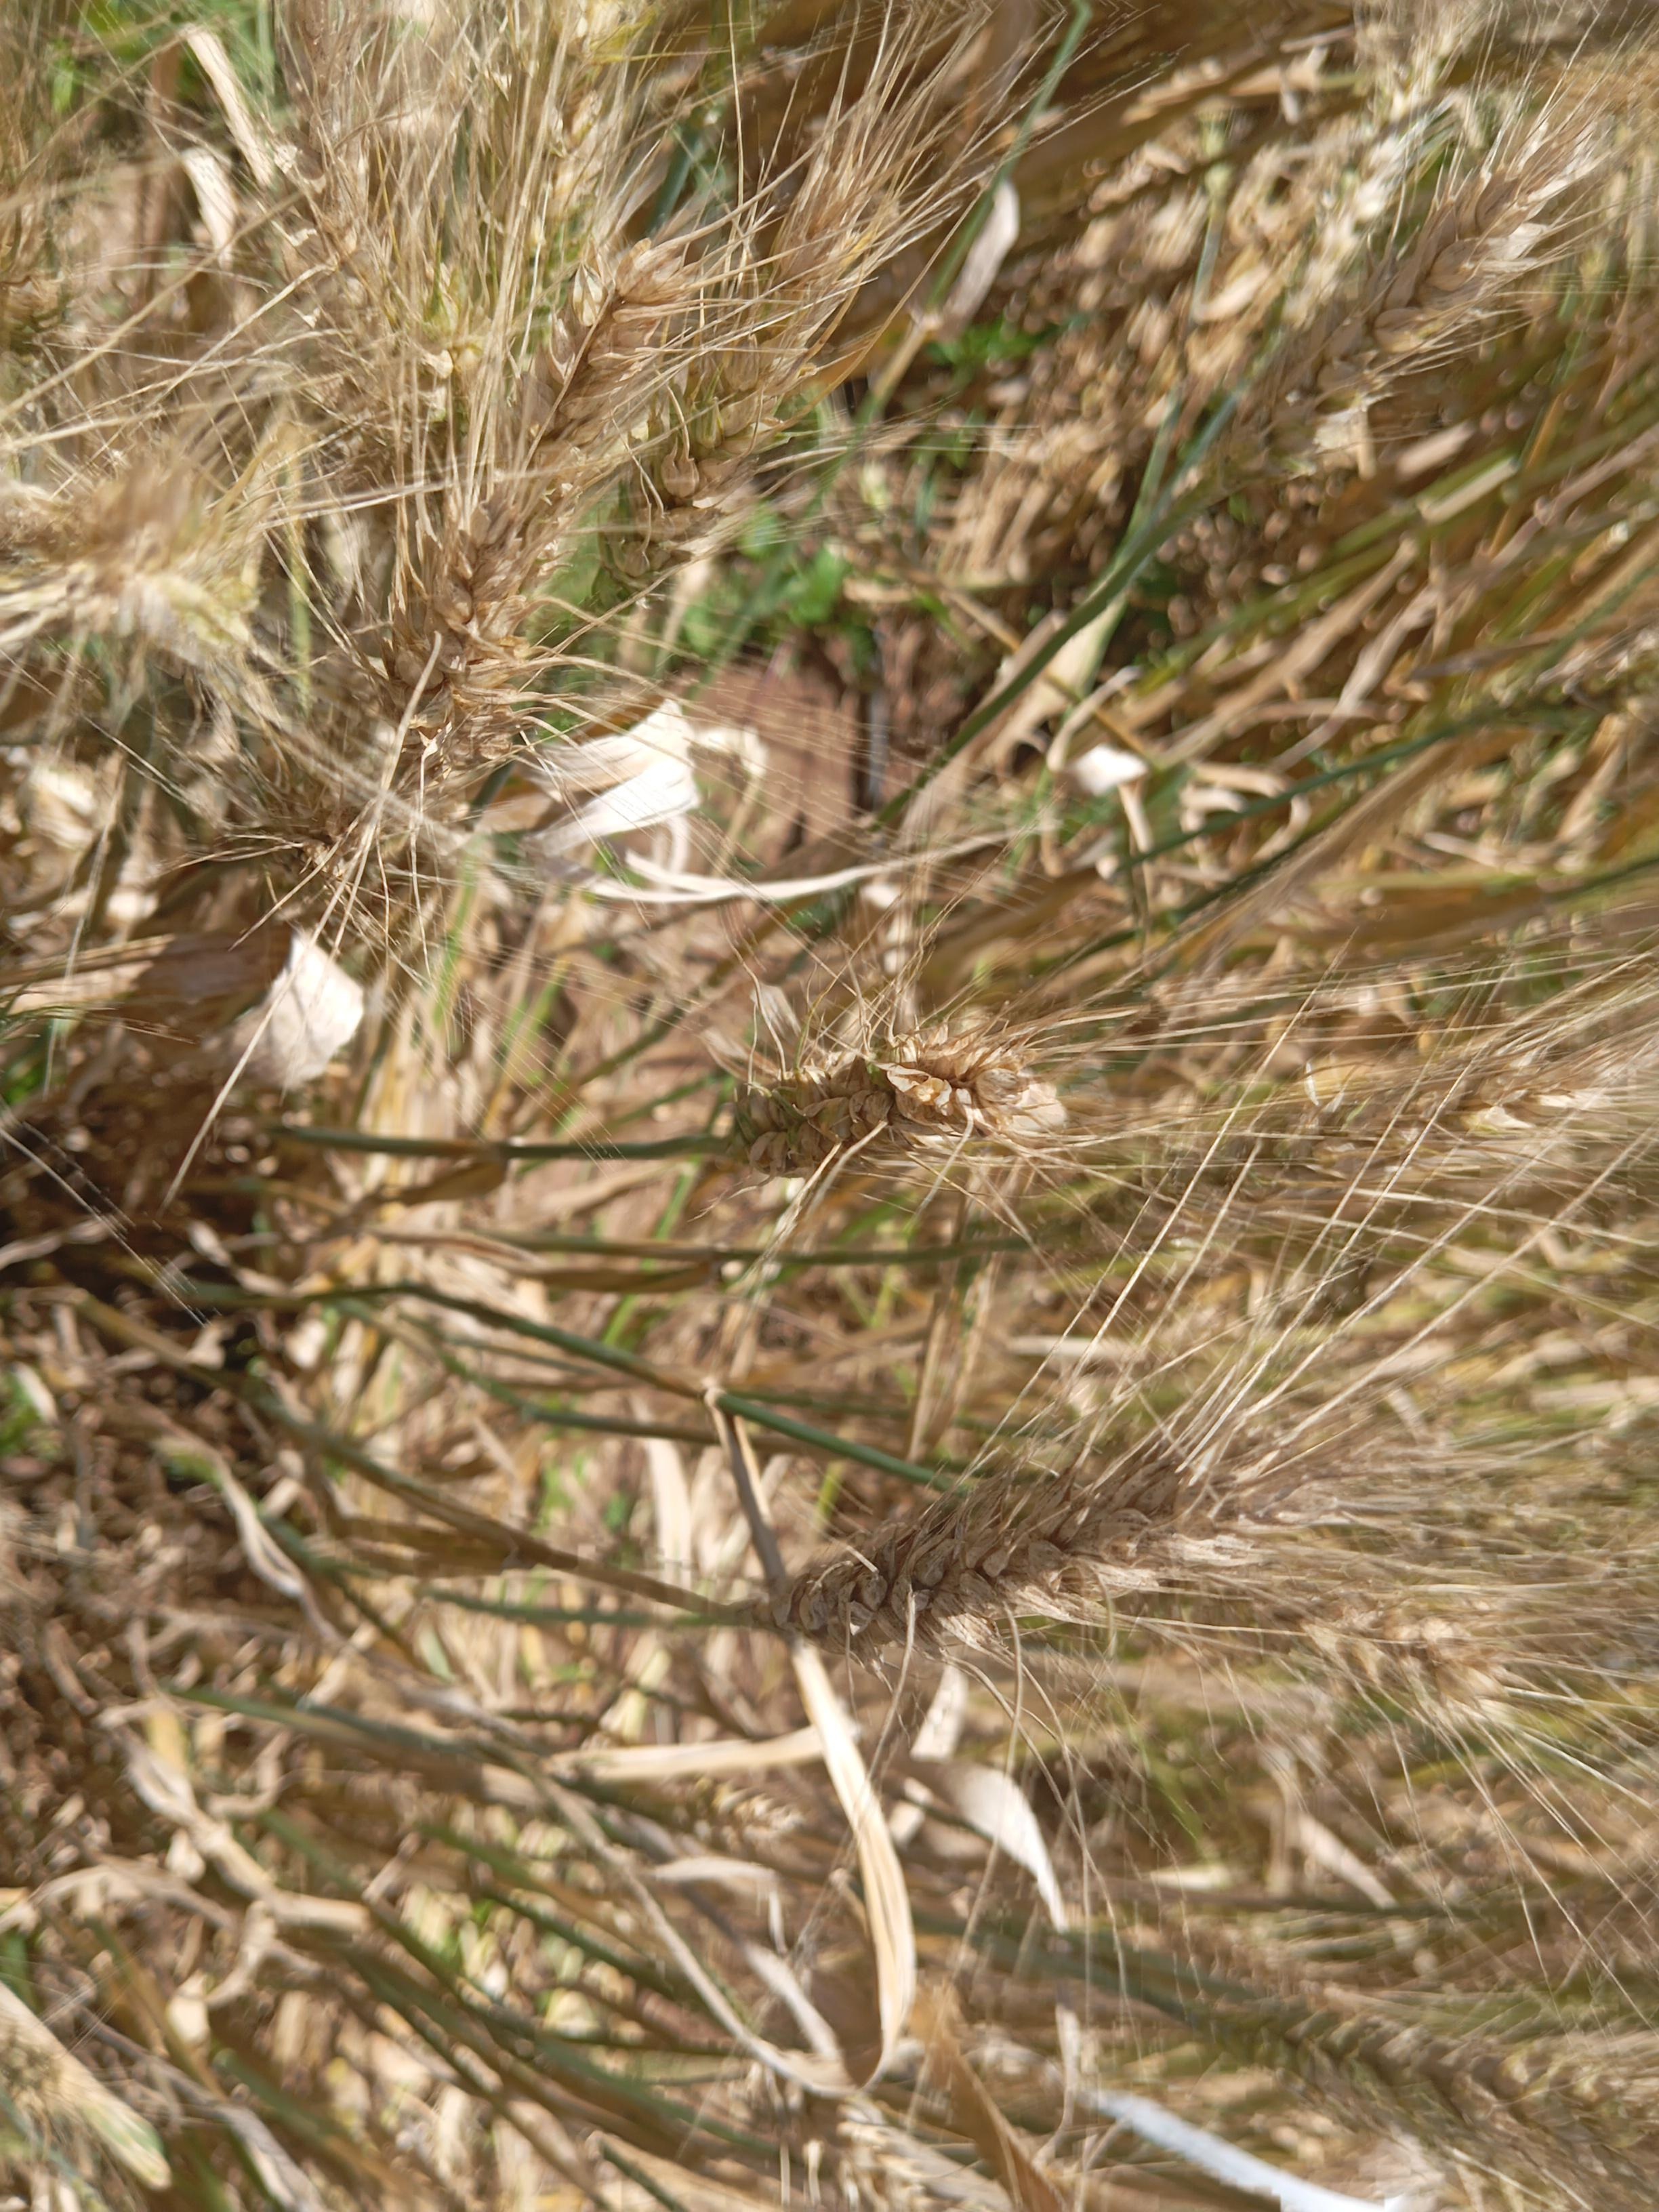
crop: wheat
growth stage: maturity
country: Kenya
